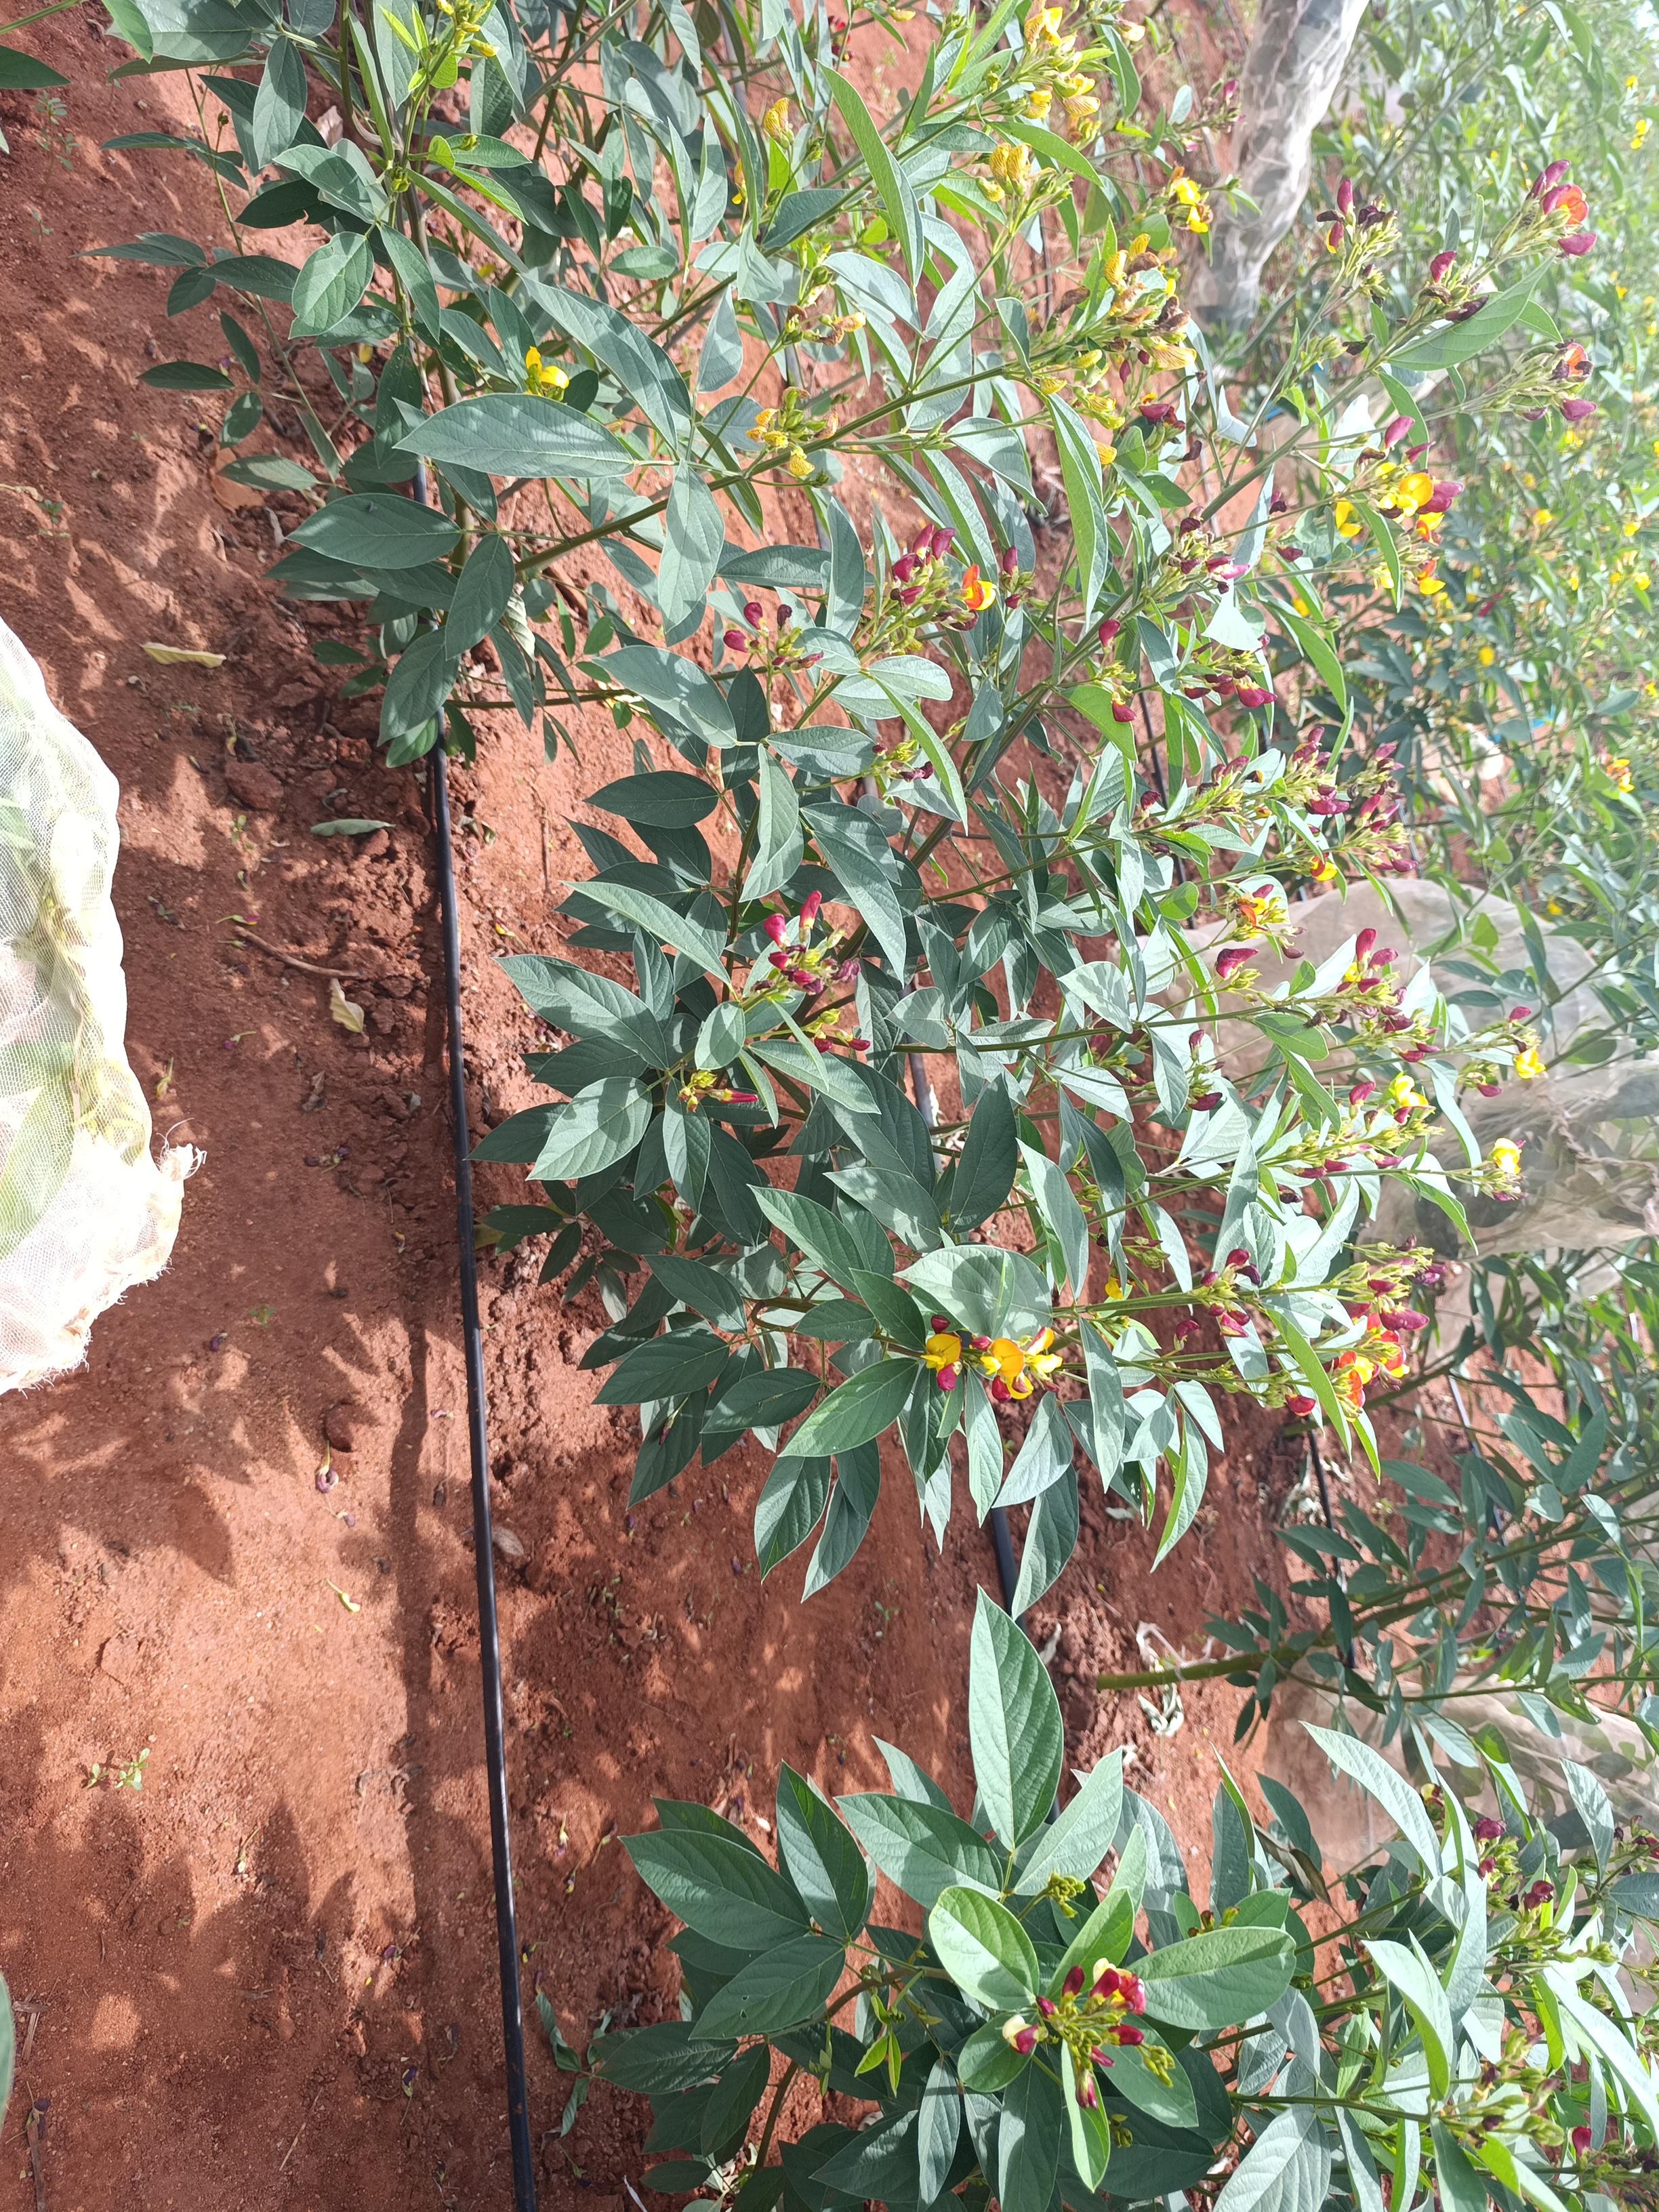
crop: pigeonpea
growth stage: flowering
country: Kenya
